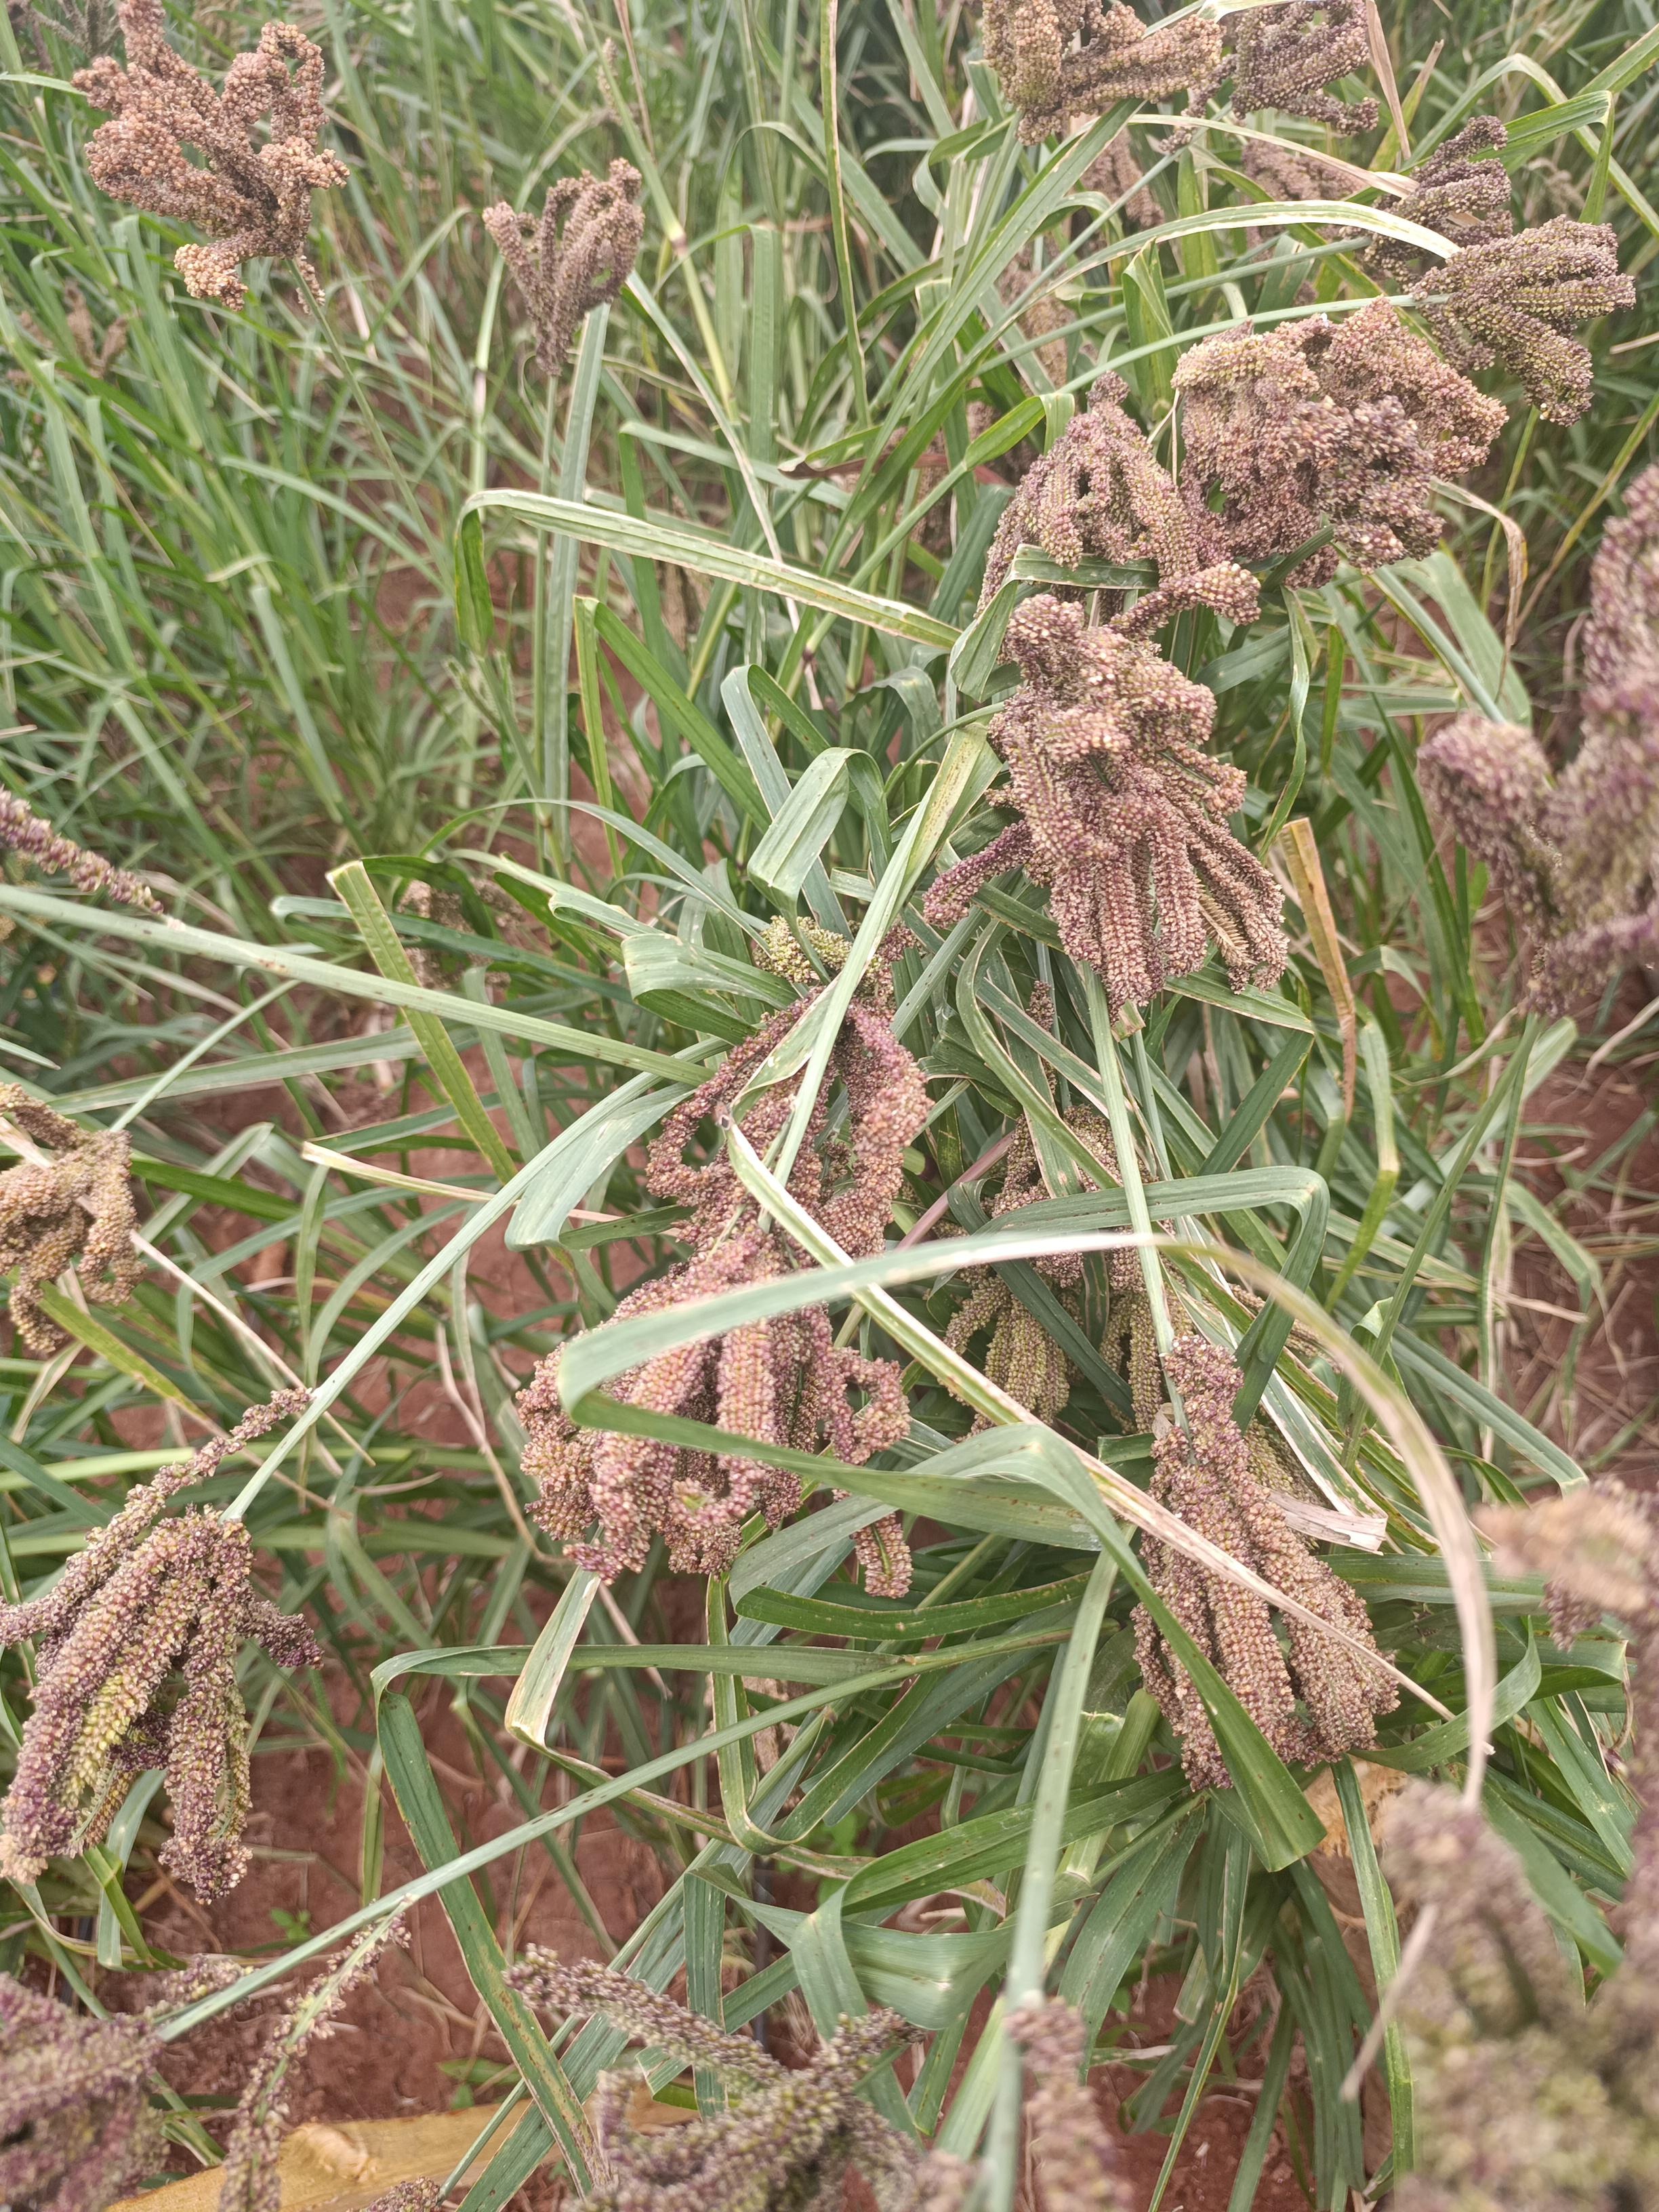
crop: finger millet
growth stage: filling grain
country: Kenya
